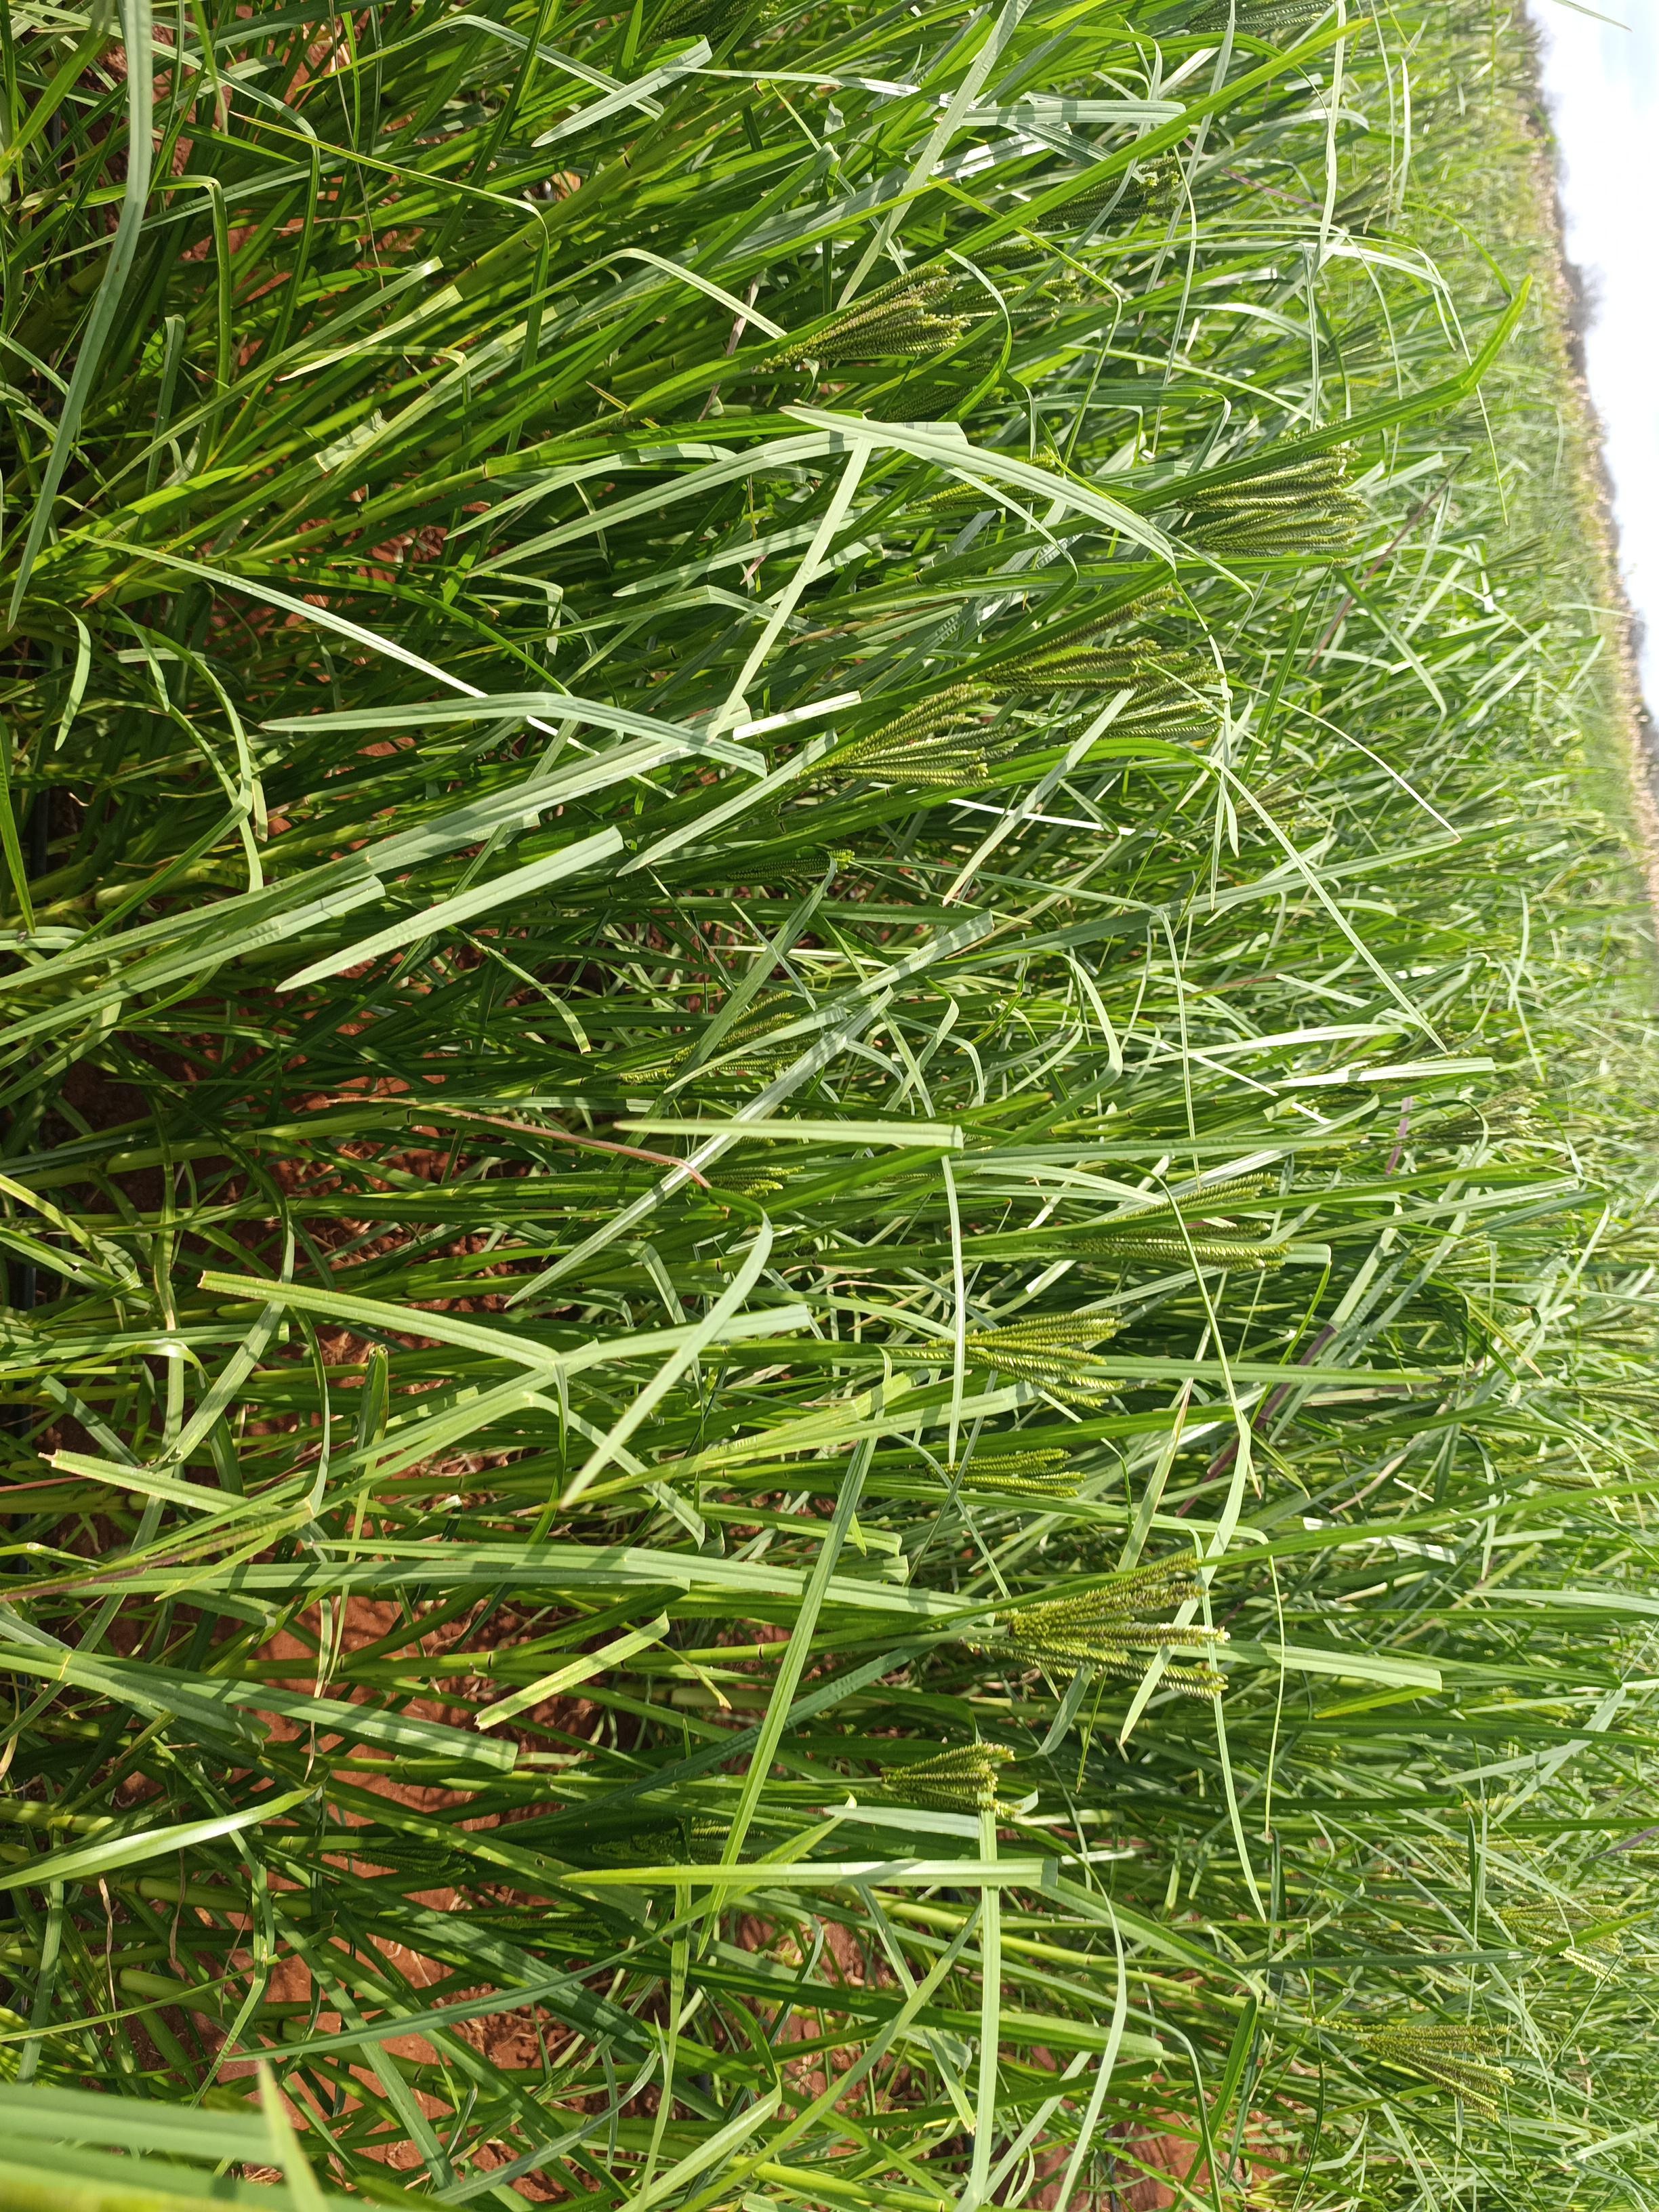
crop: finger millet
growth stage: flowering
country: Kenya
